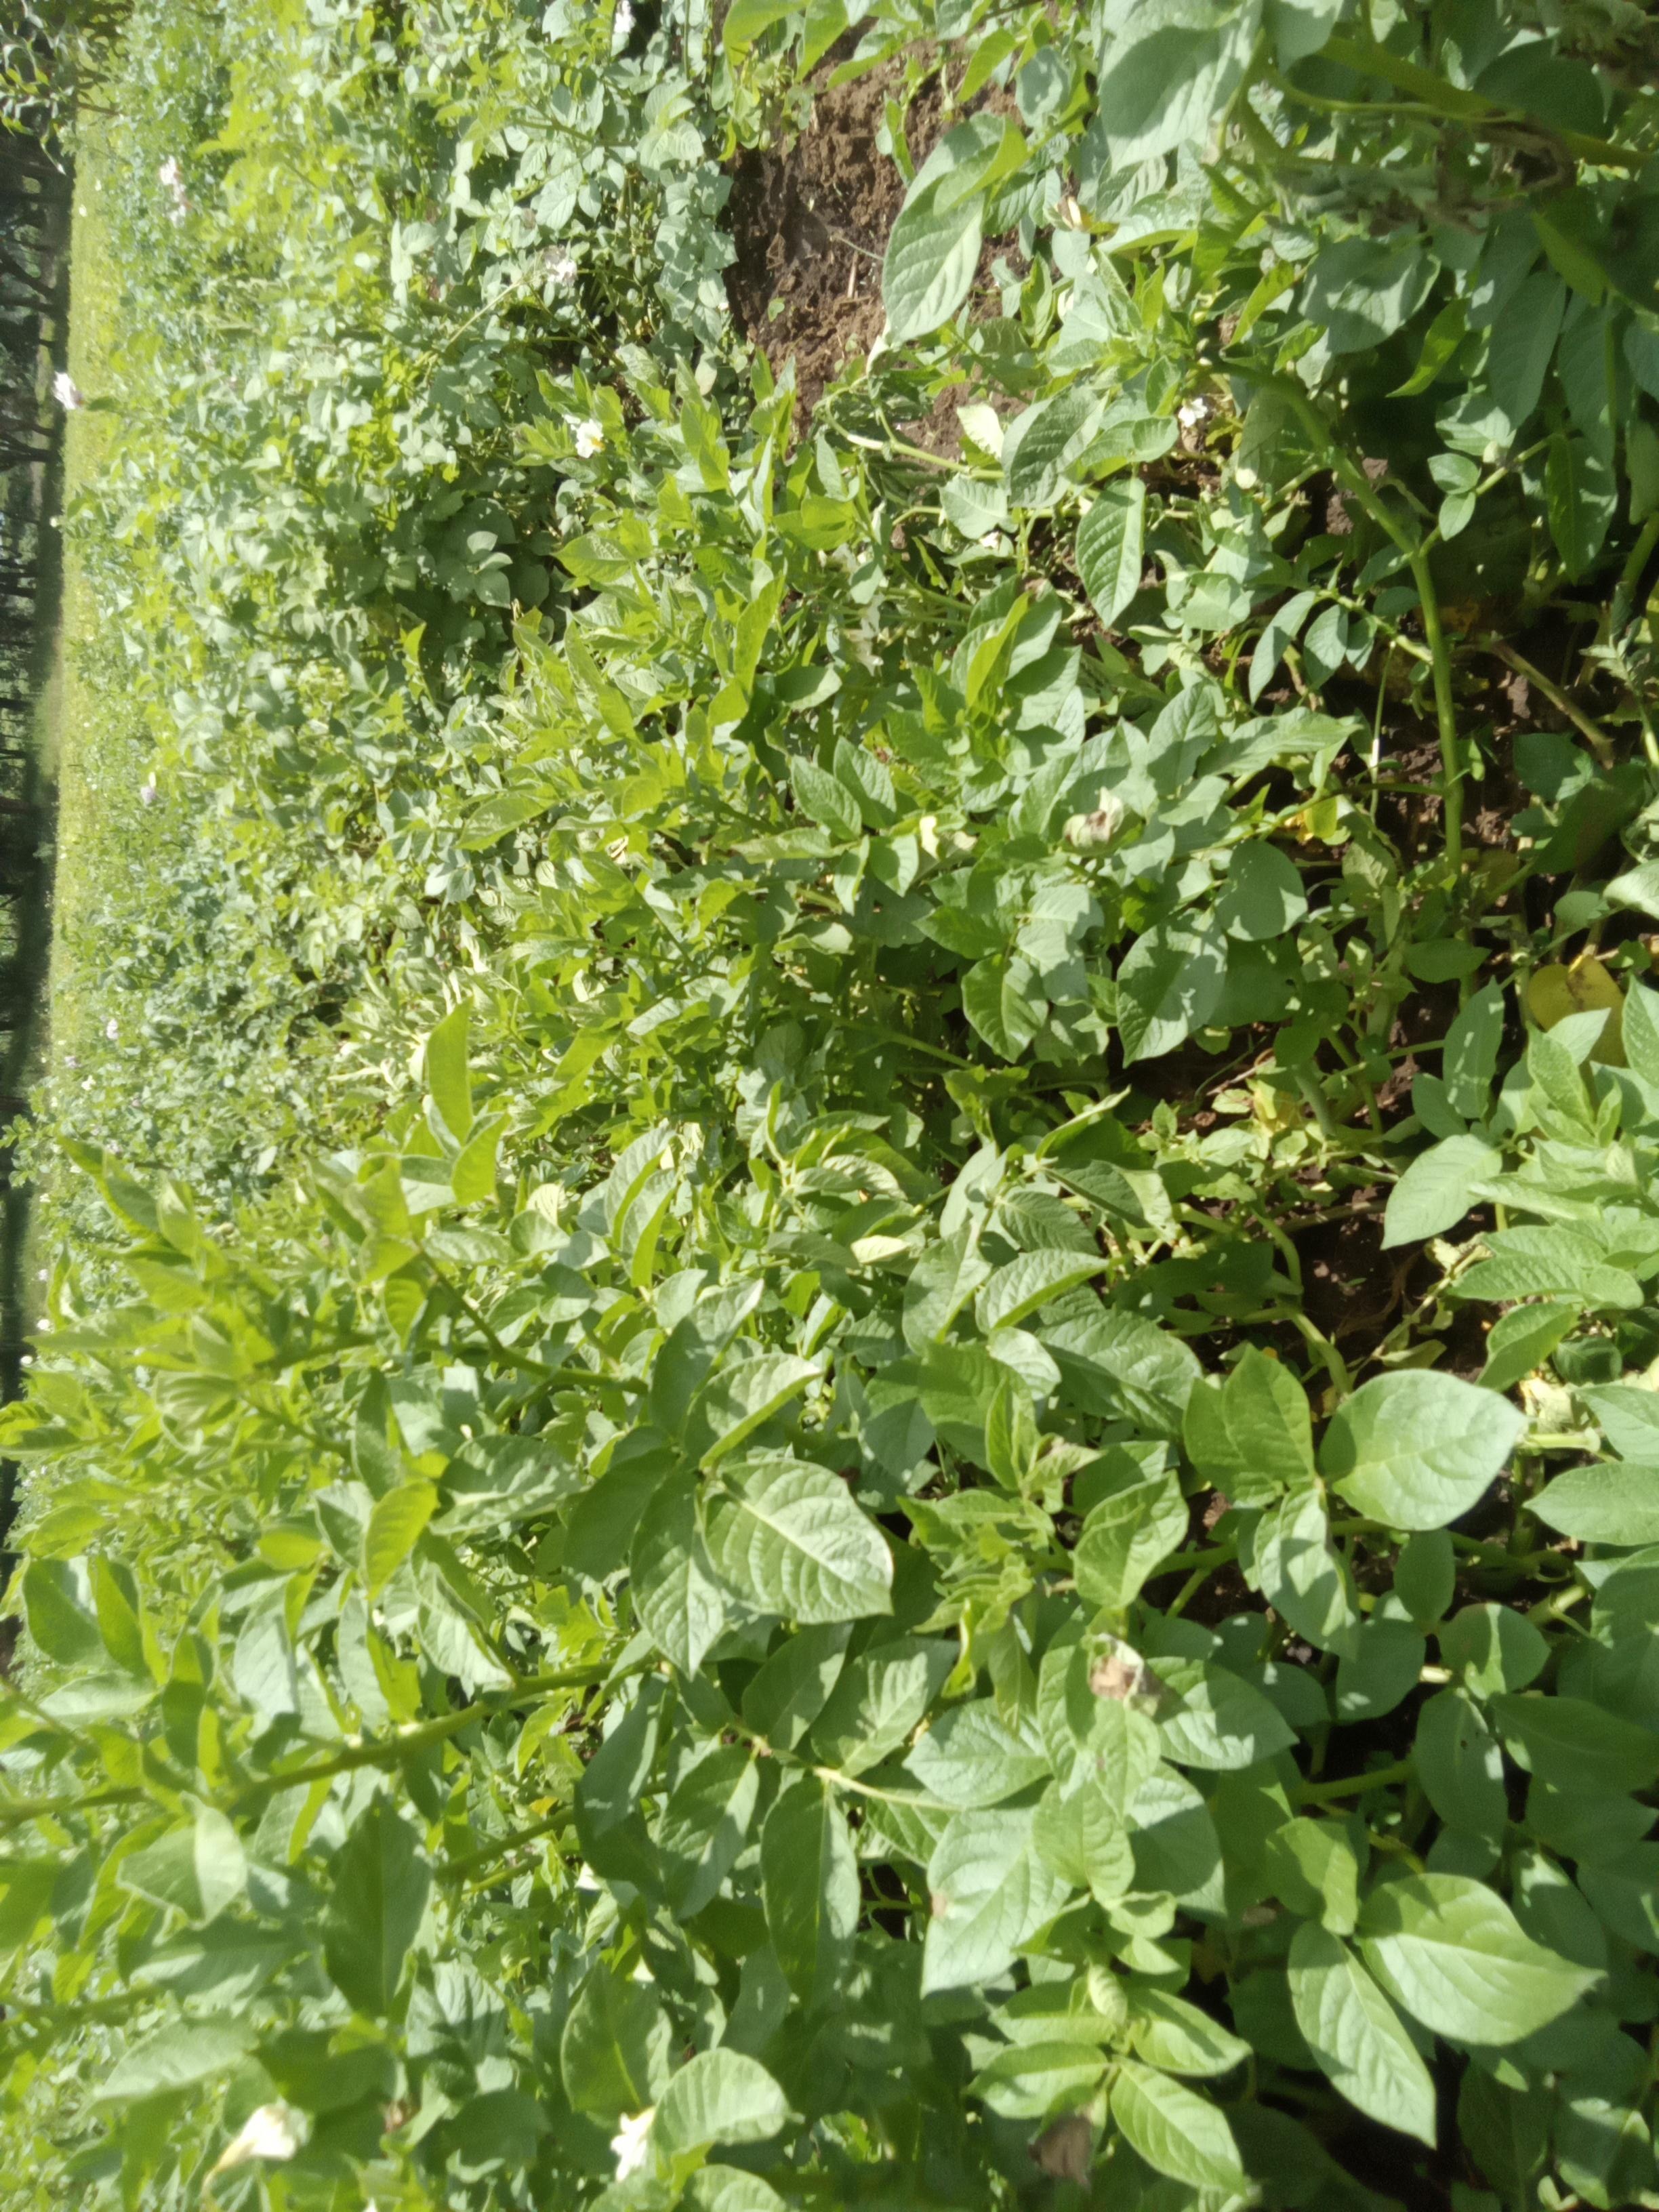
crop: potato
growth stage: vegetative
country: Kenya
